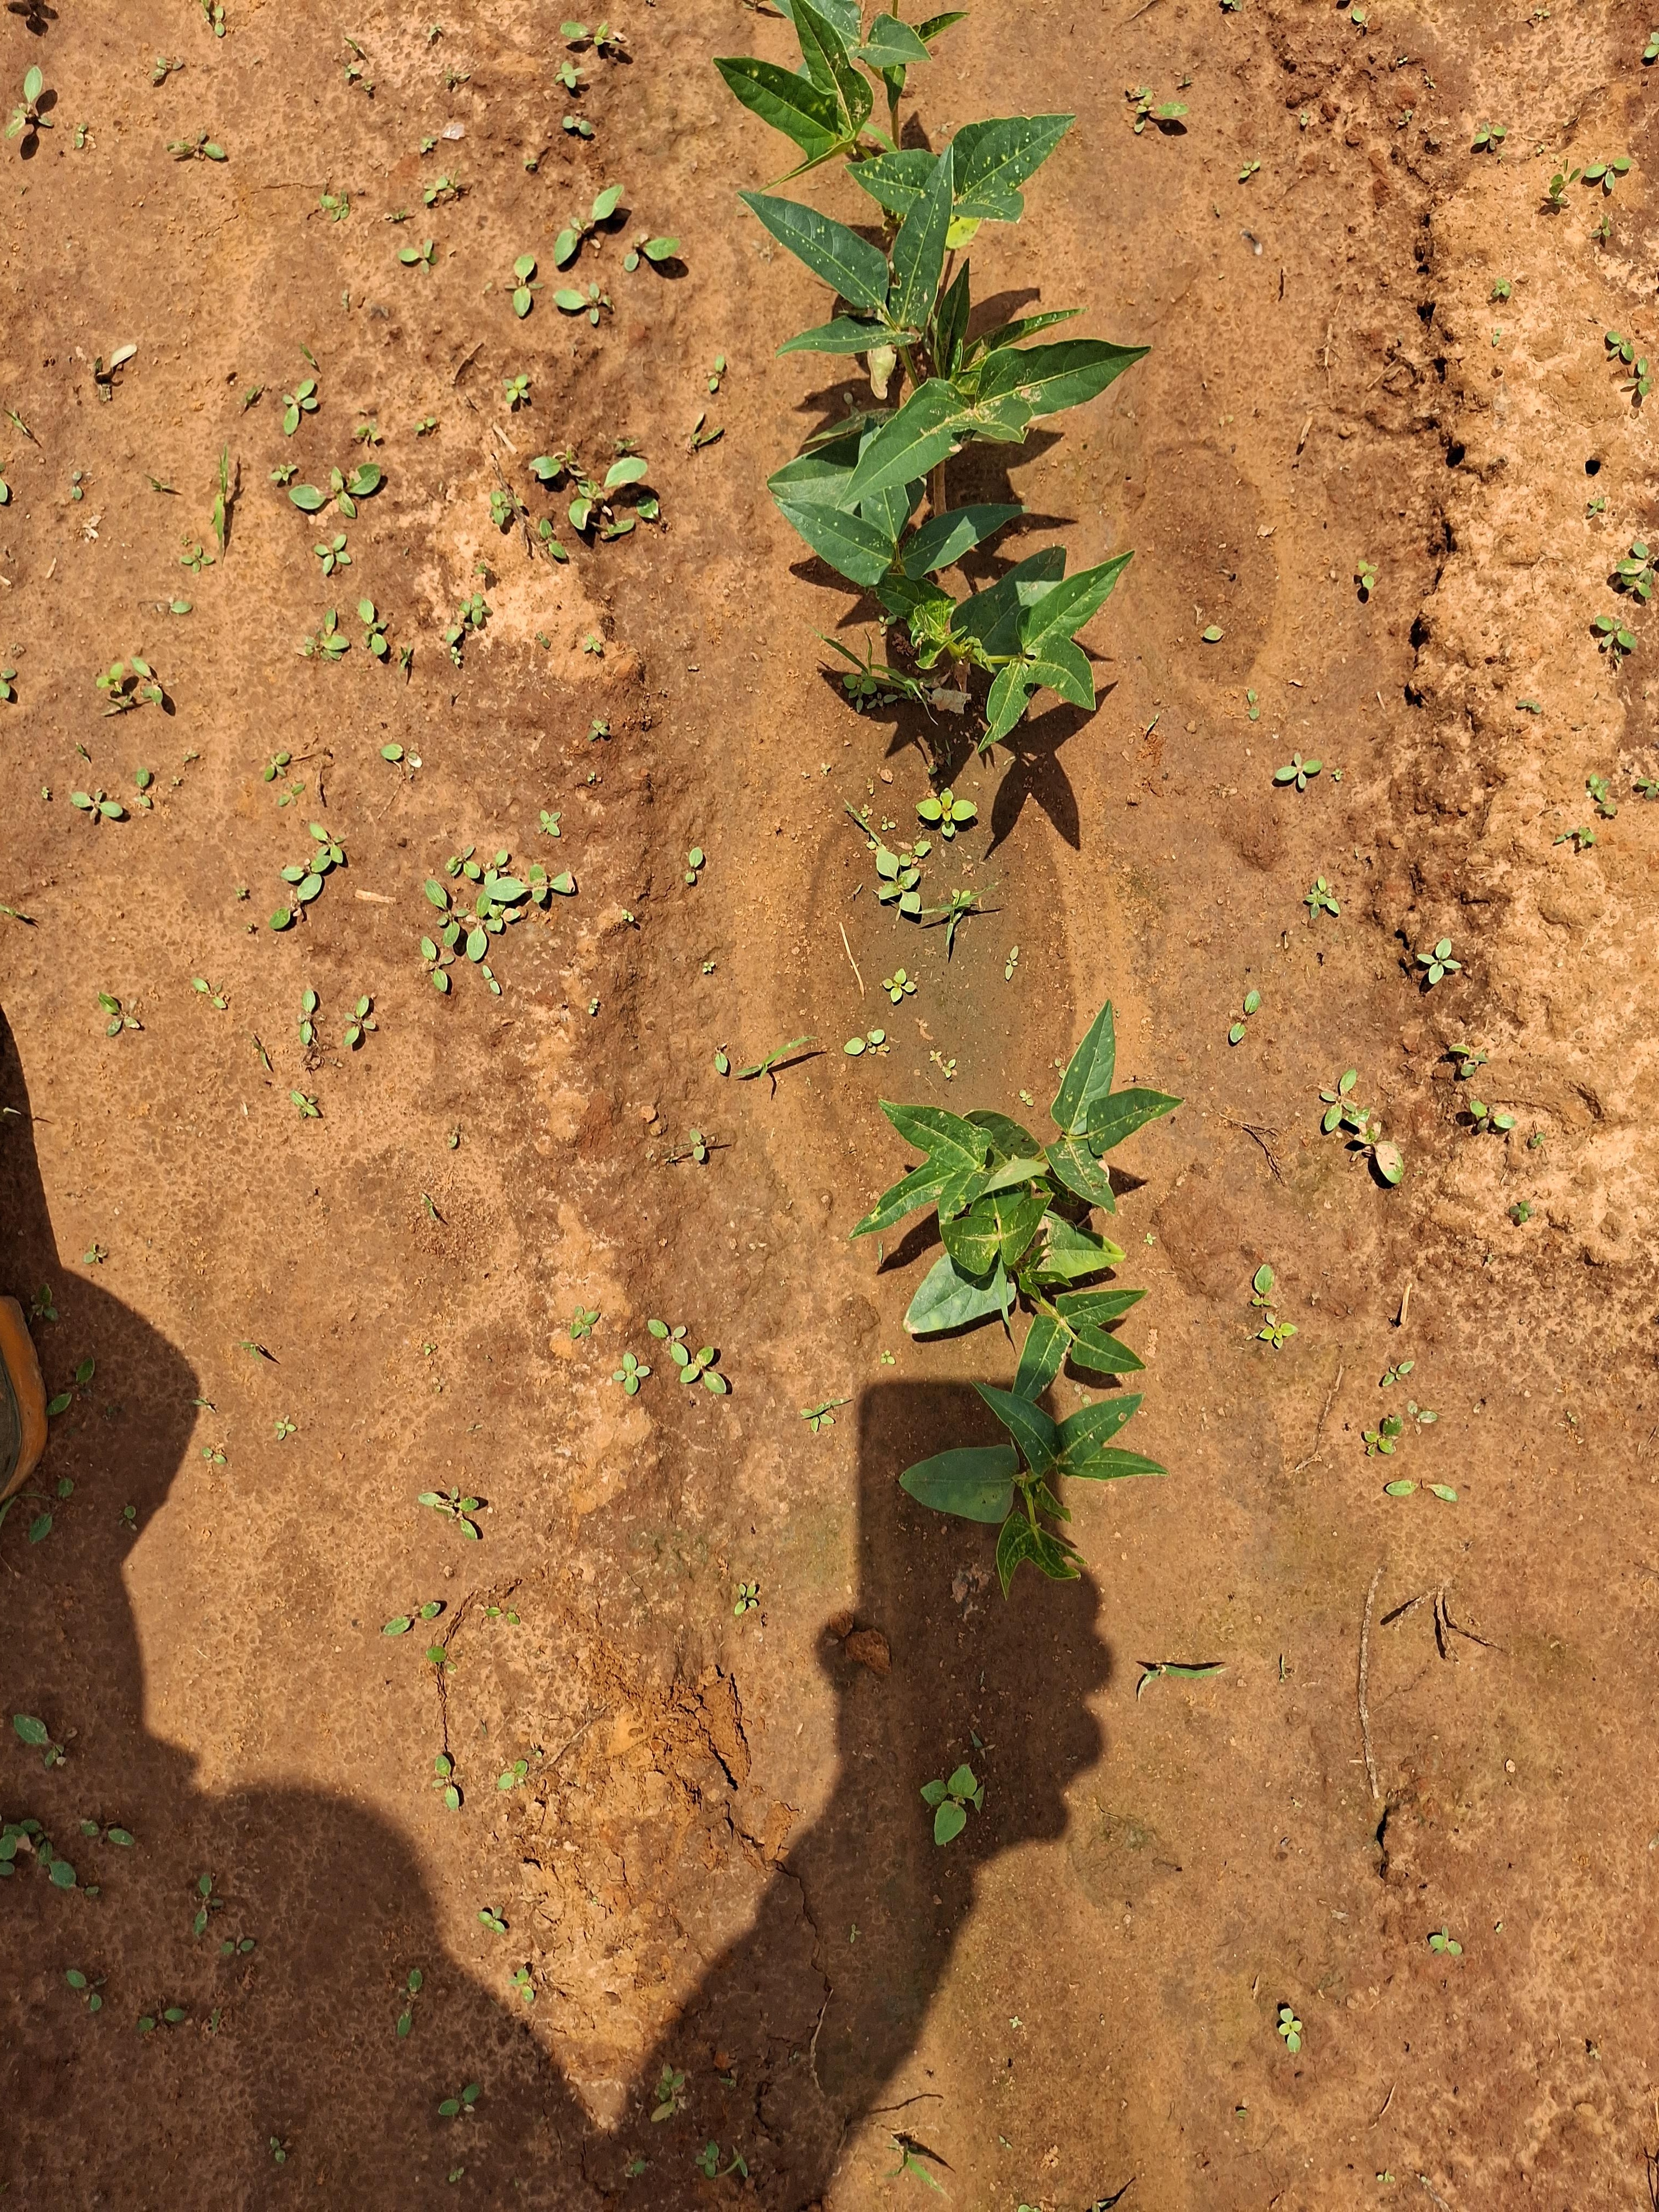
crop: cowpea
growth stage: sprouting emergence
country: Nigeria
